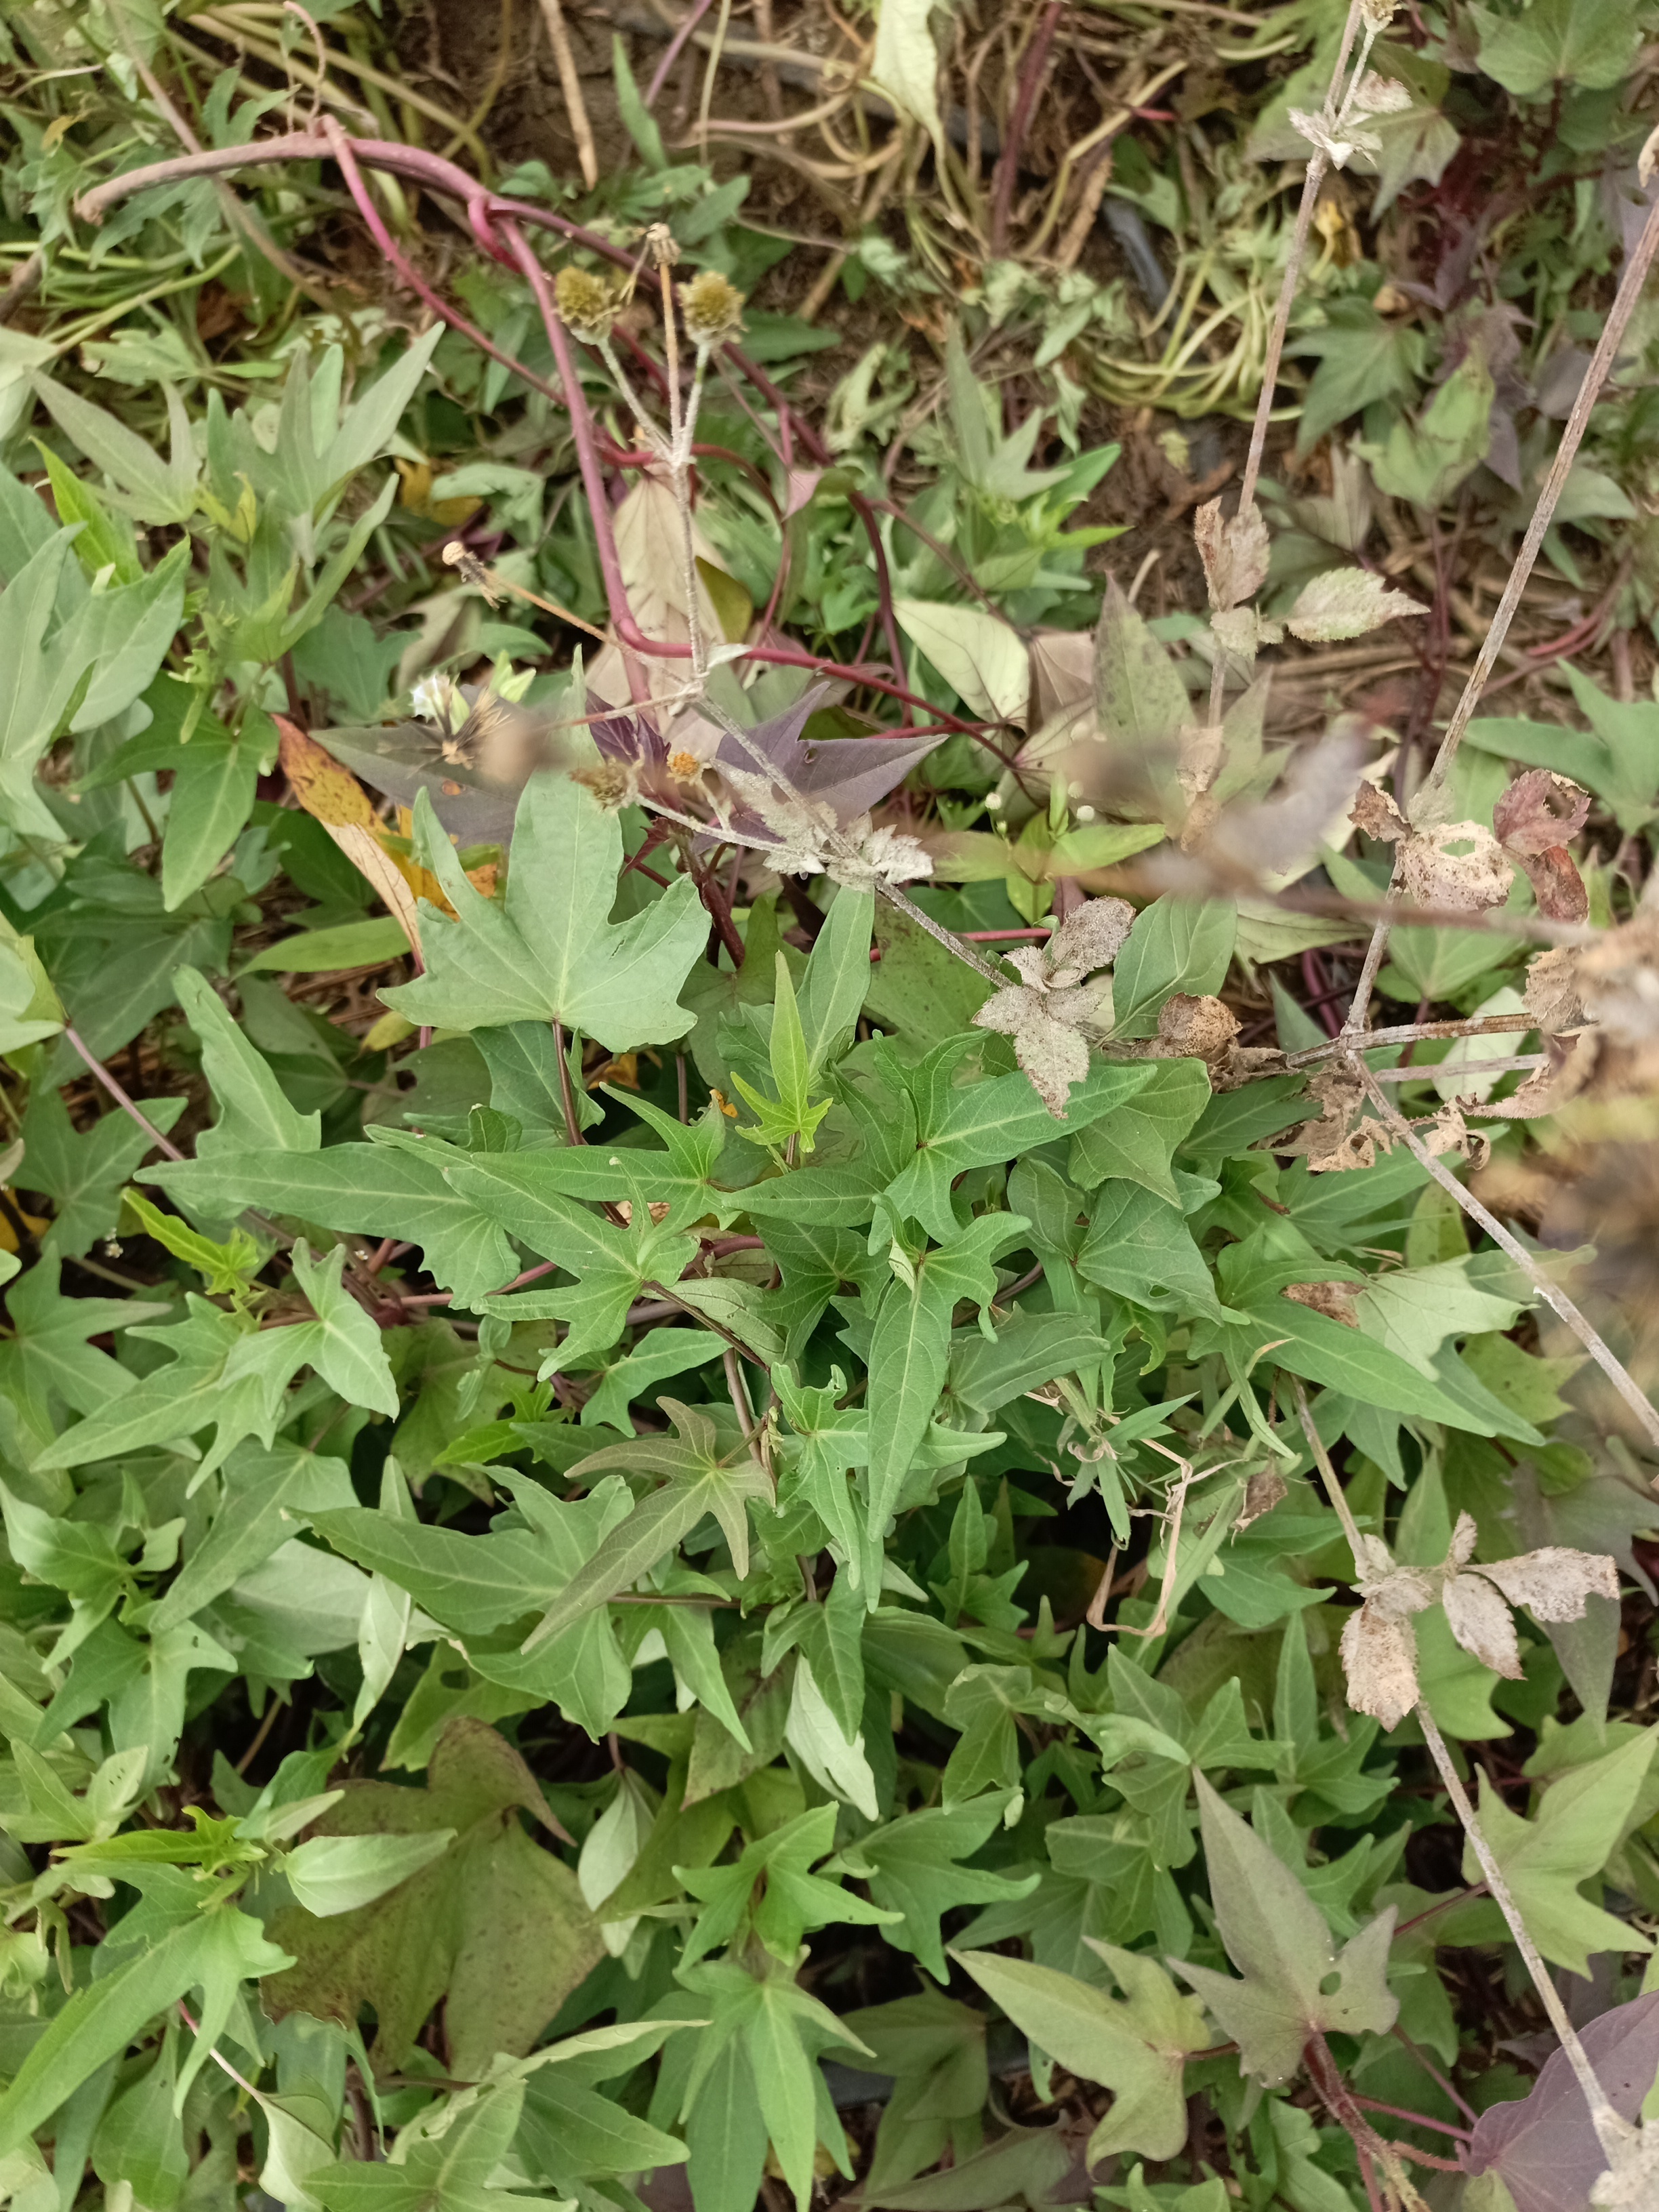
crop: sweet potato
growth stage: flowering
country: Tanzania
